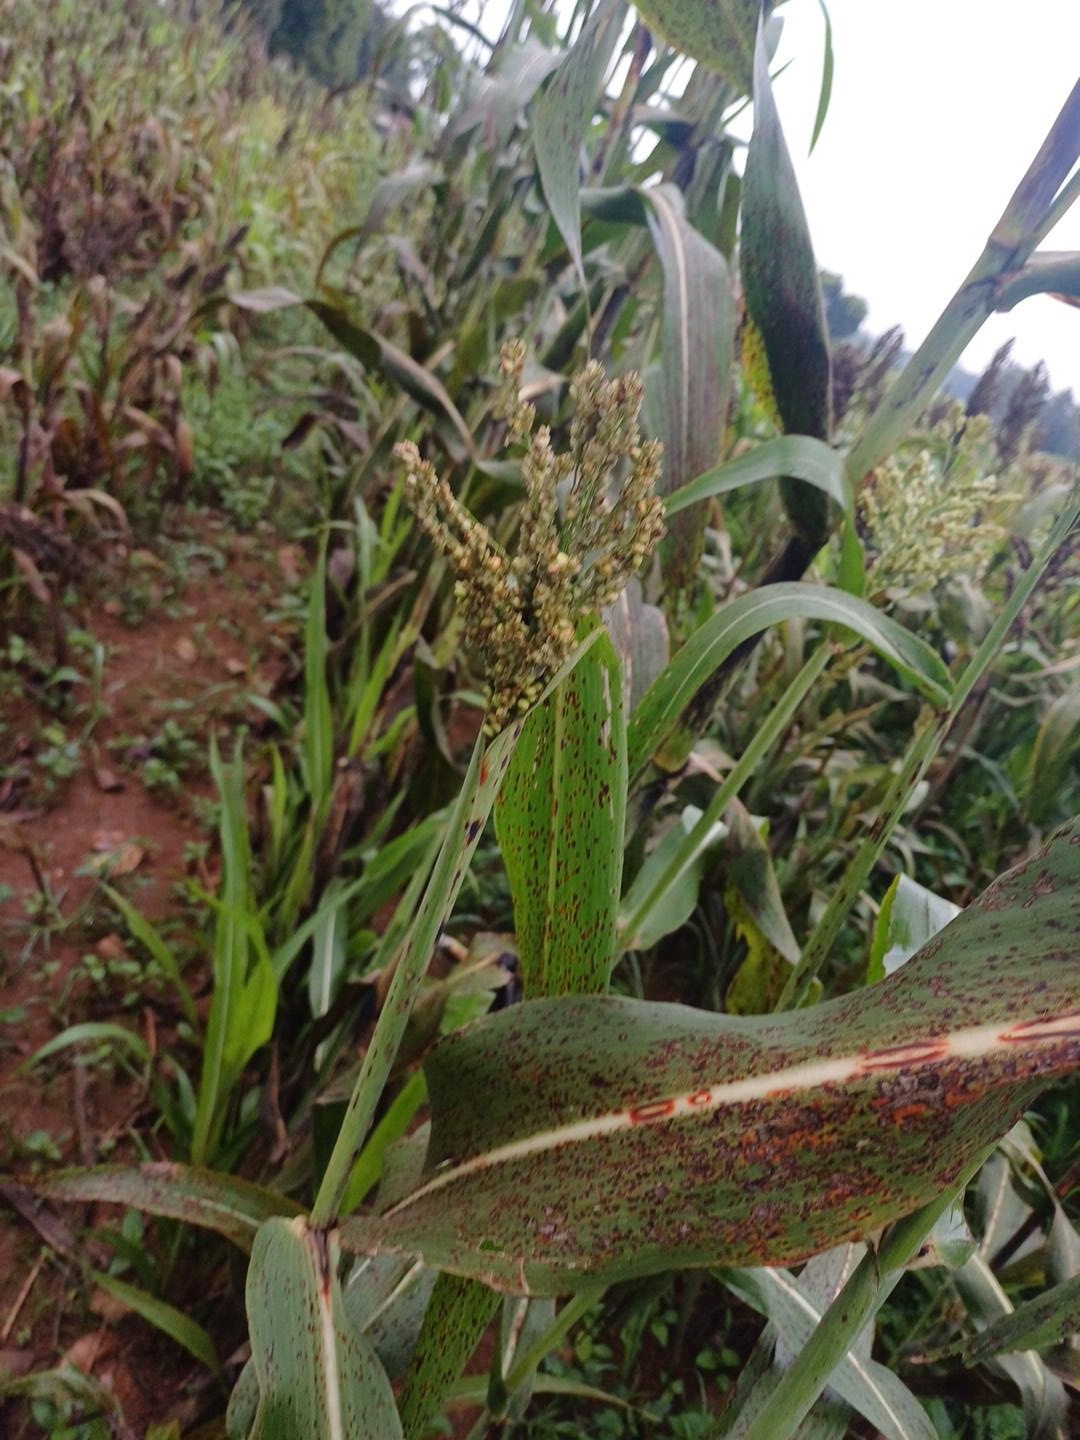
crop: sorghum
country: Kenya
